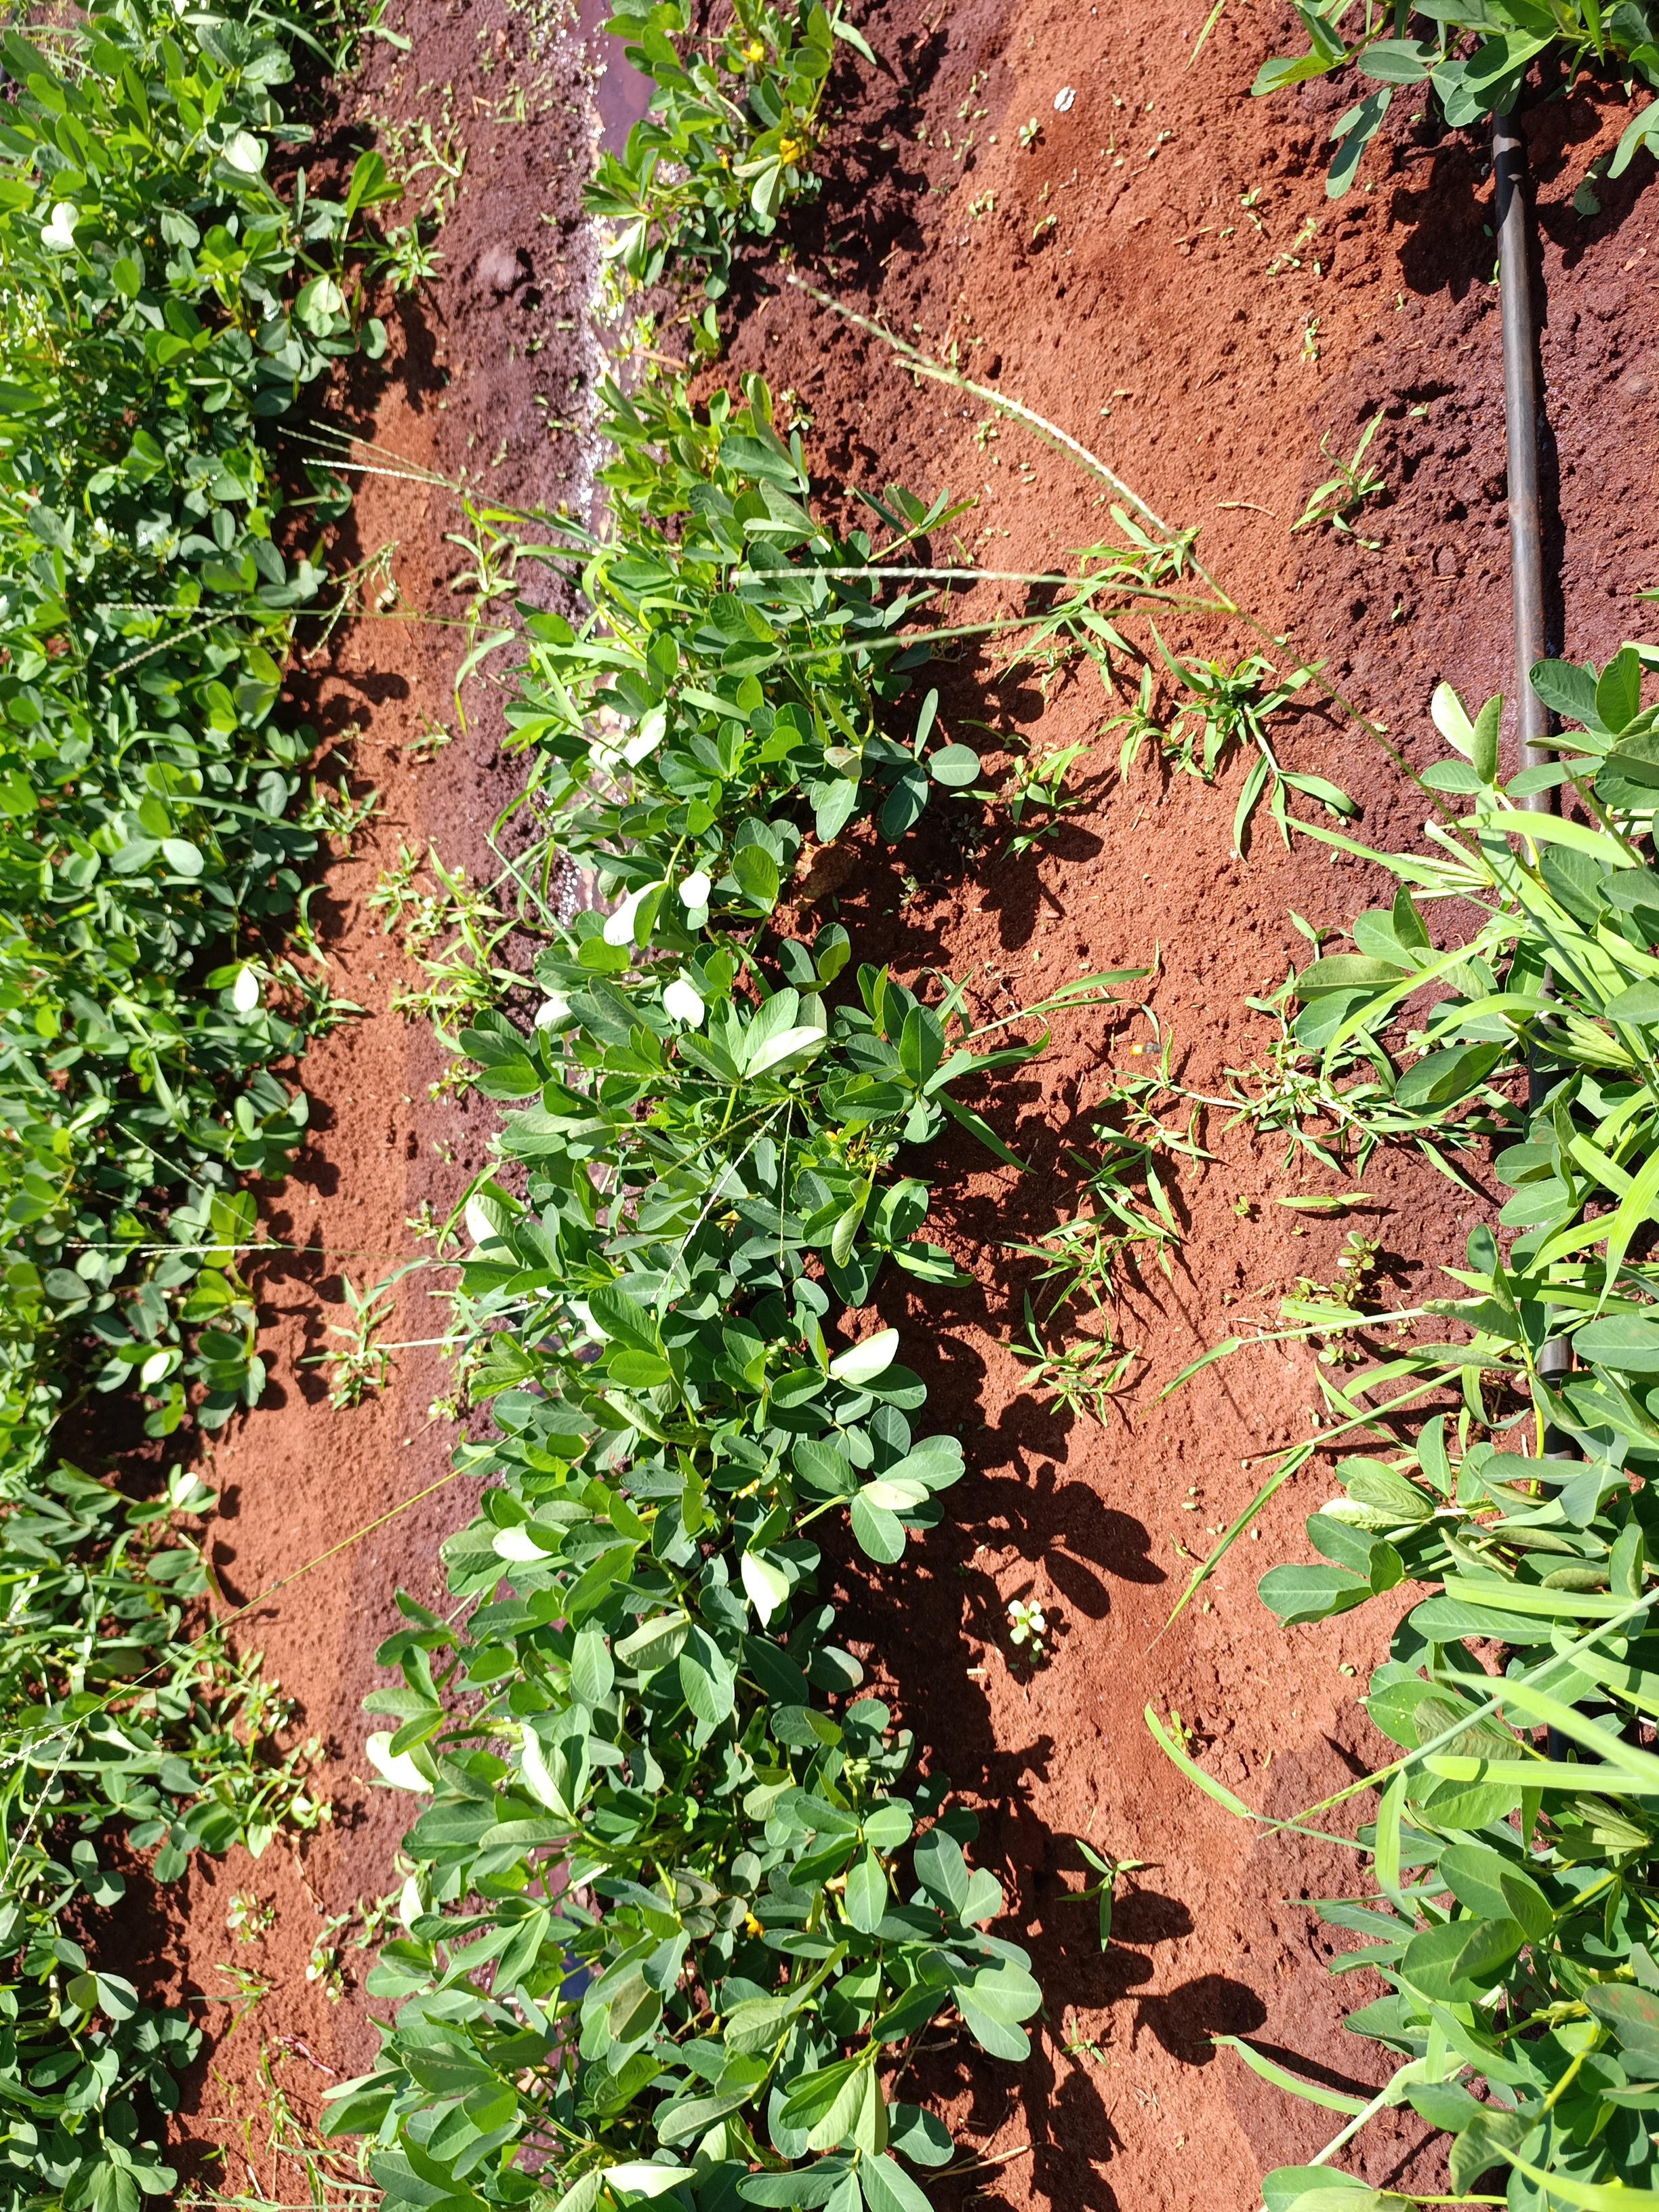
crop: groundnut
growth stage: flowering
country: Kenya
